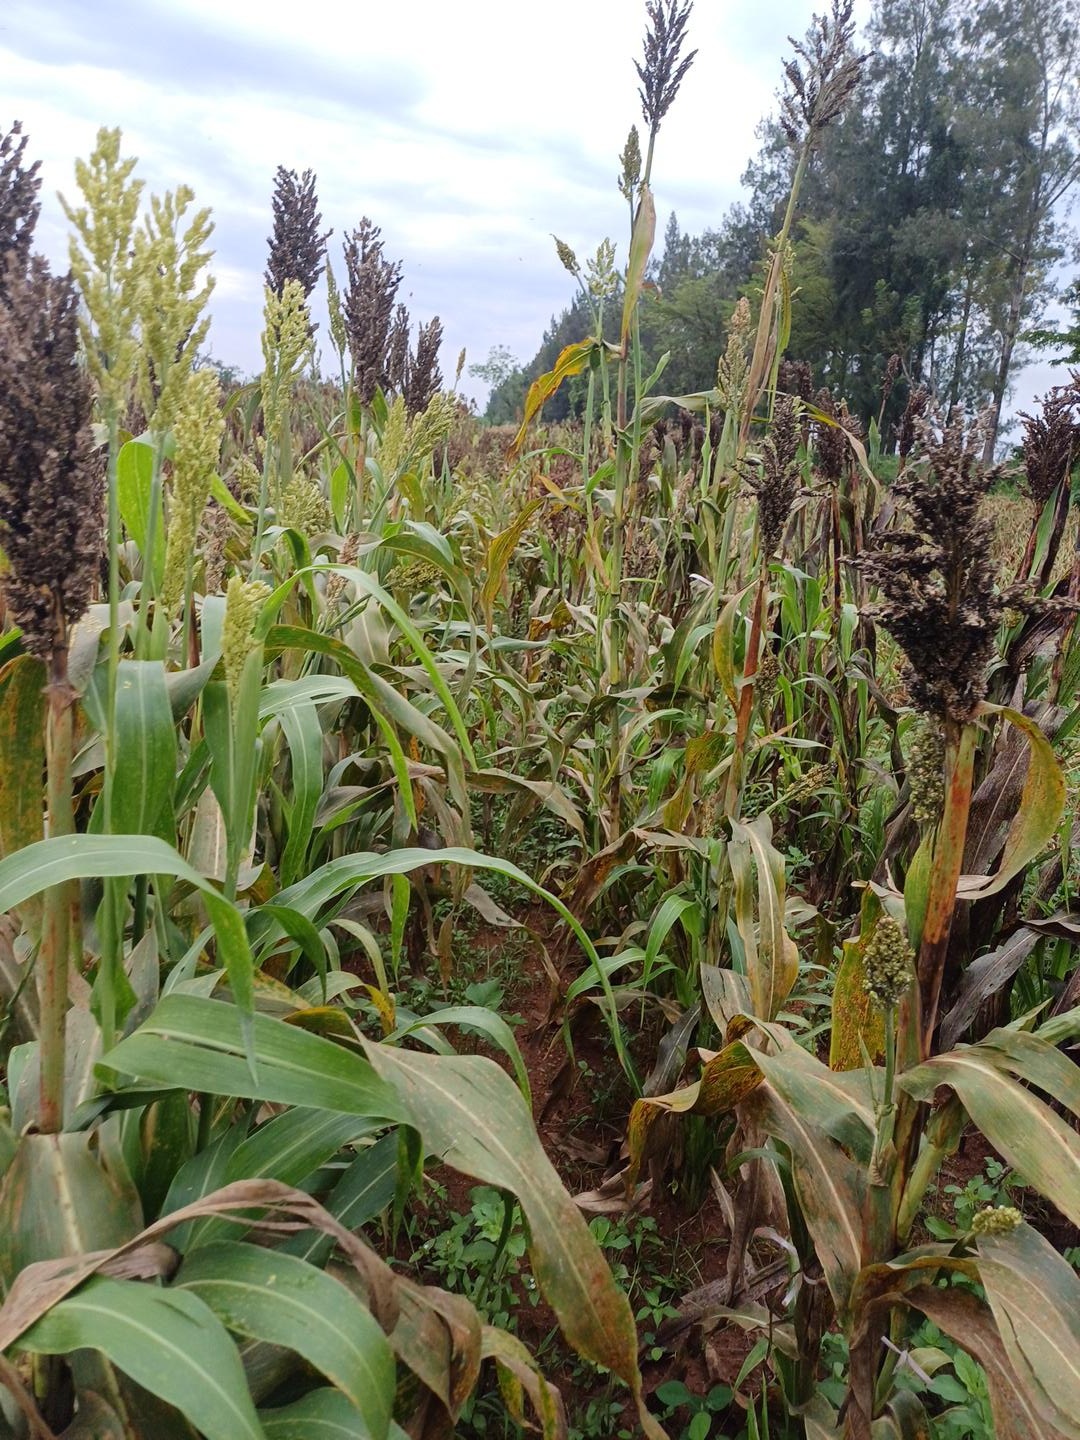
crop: sorghum
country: Kenya
